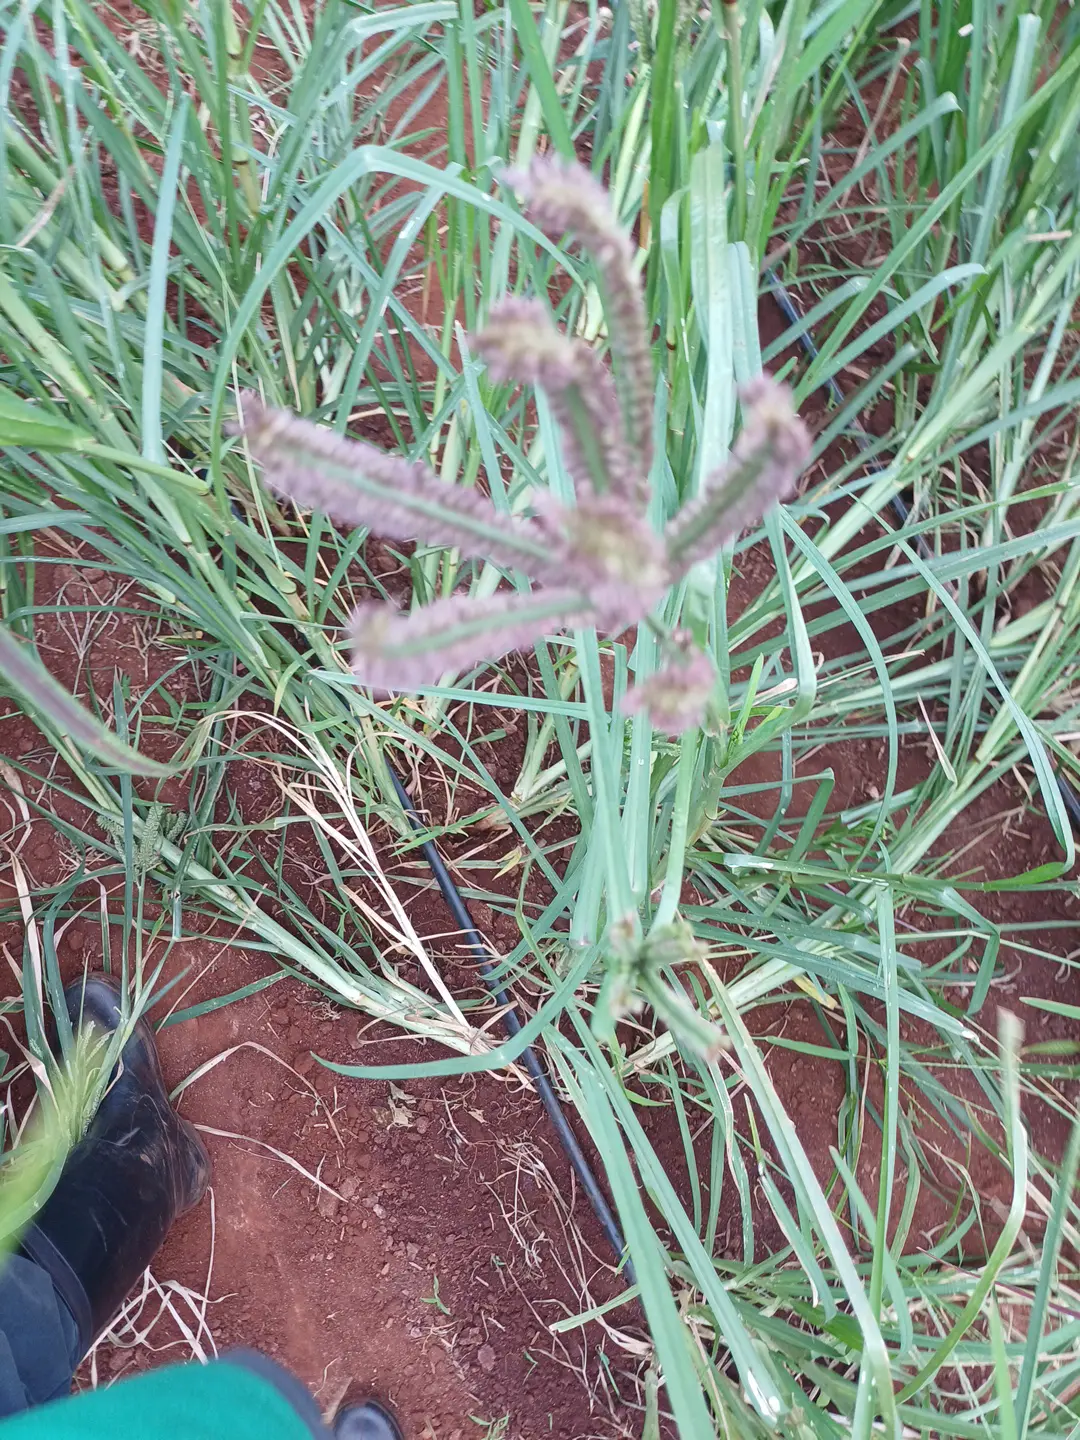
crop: finger millet
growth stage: filling grain
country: Kenya
